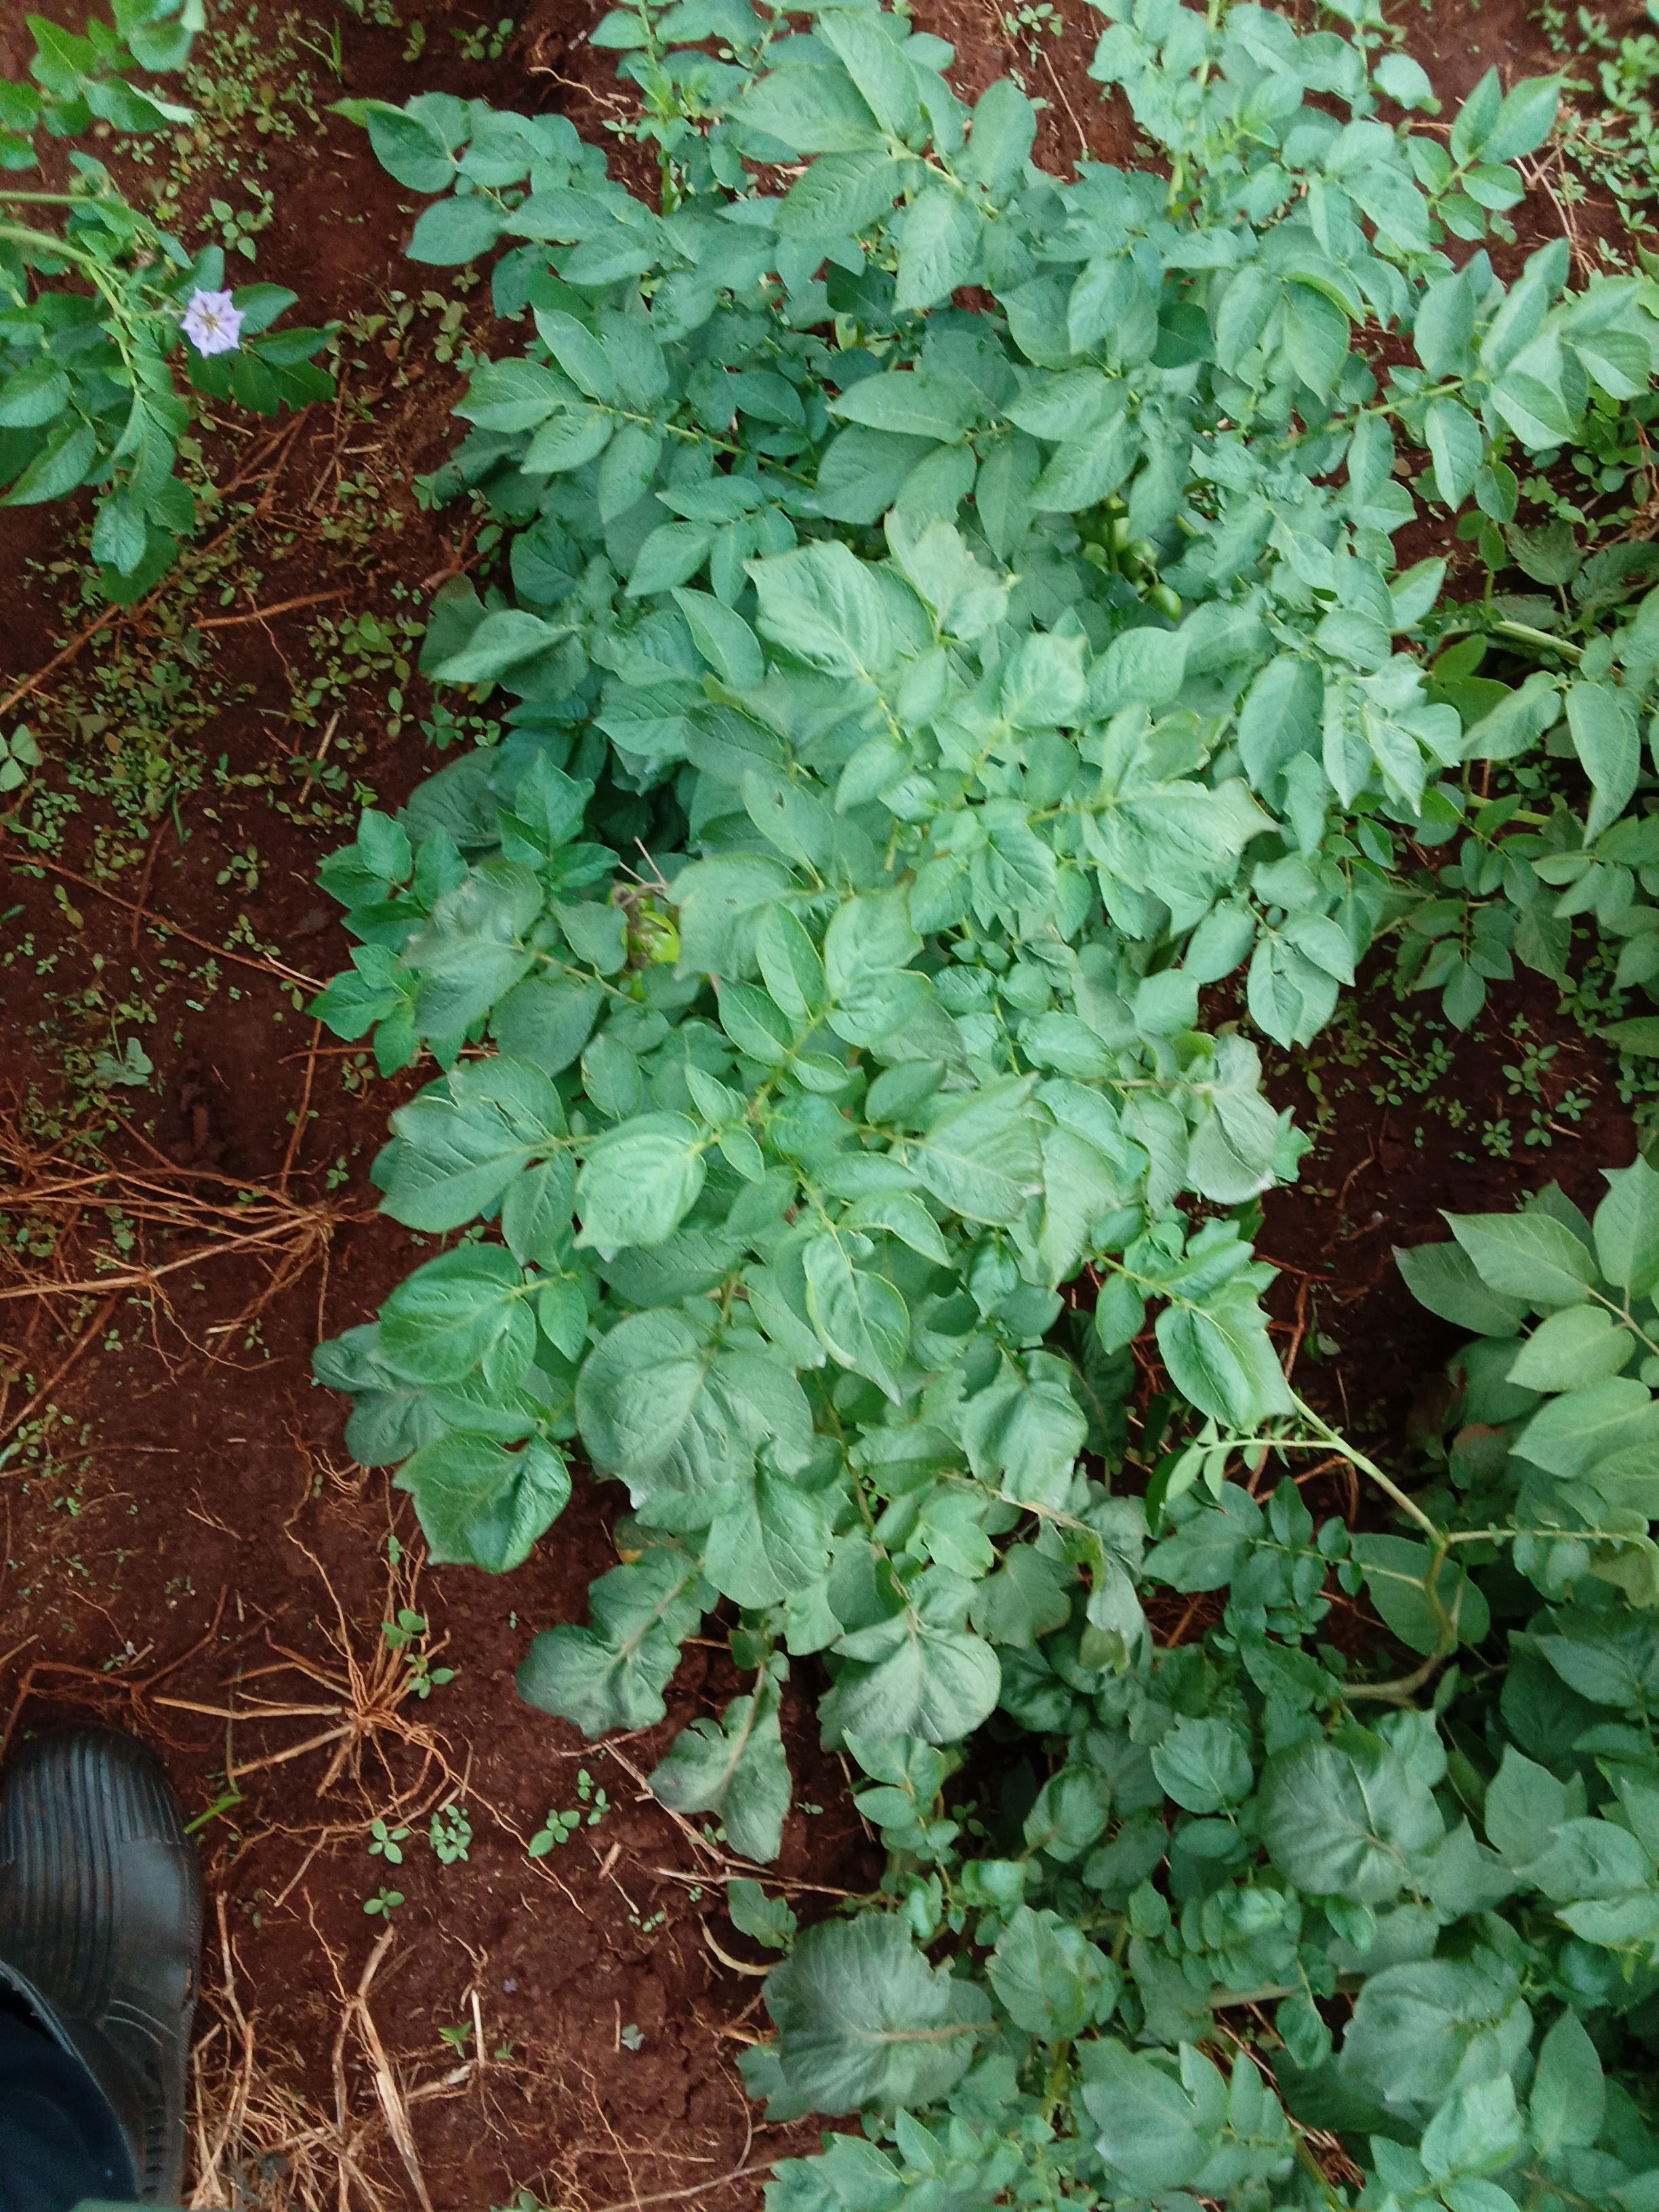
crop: potato
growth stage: flowering
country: Kenya
